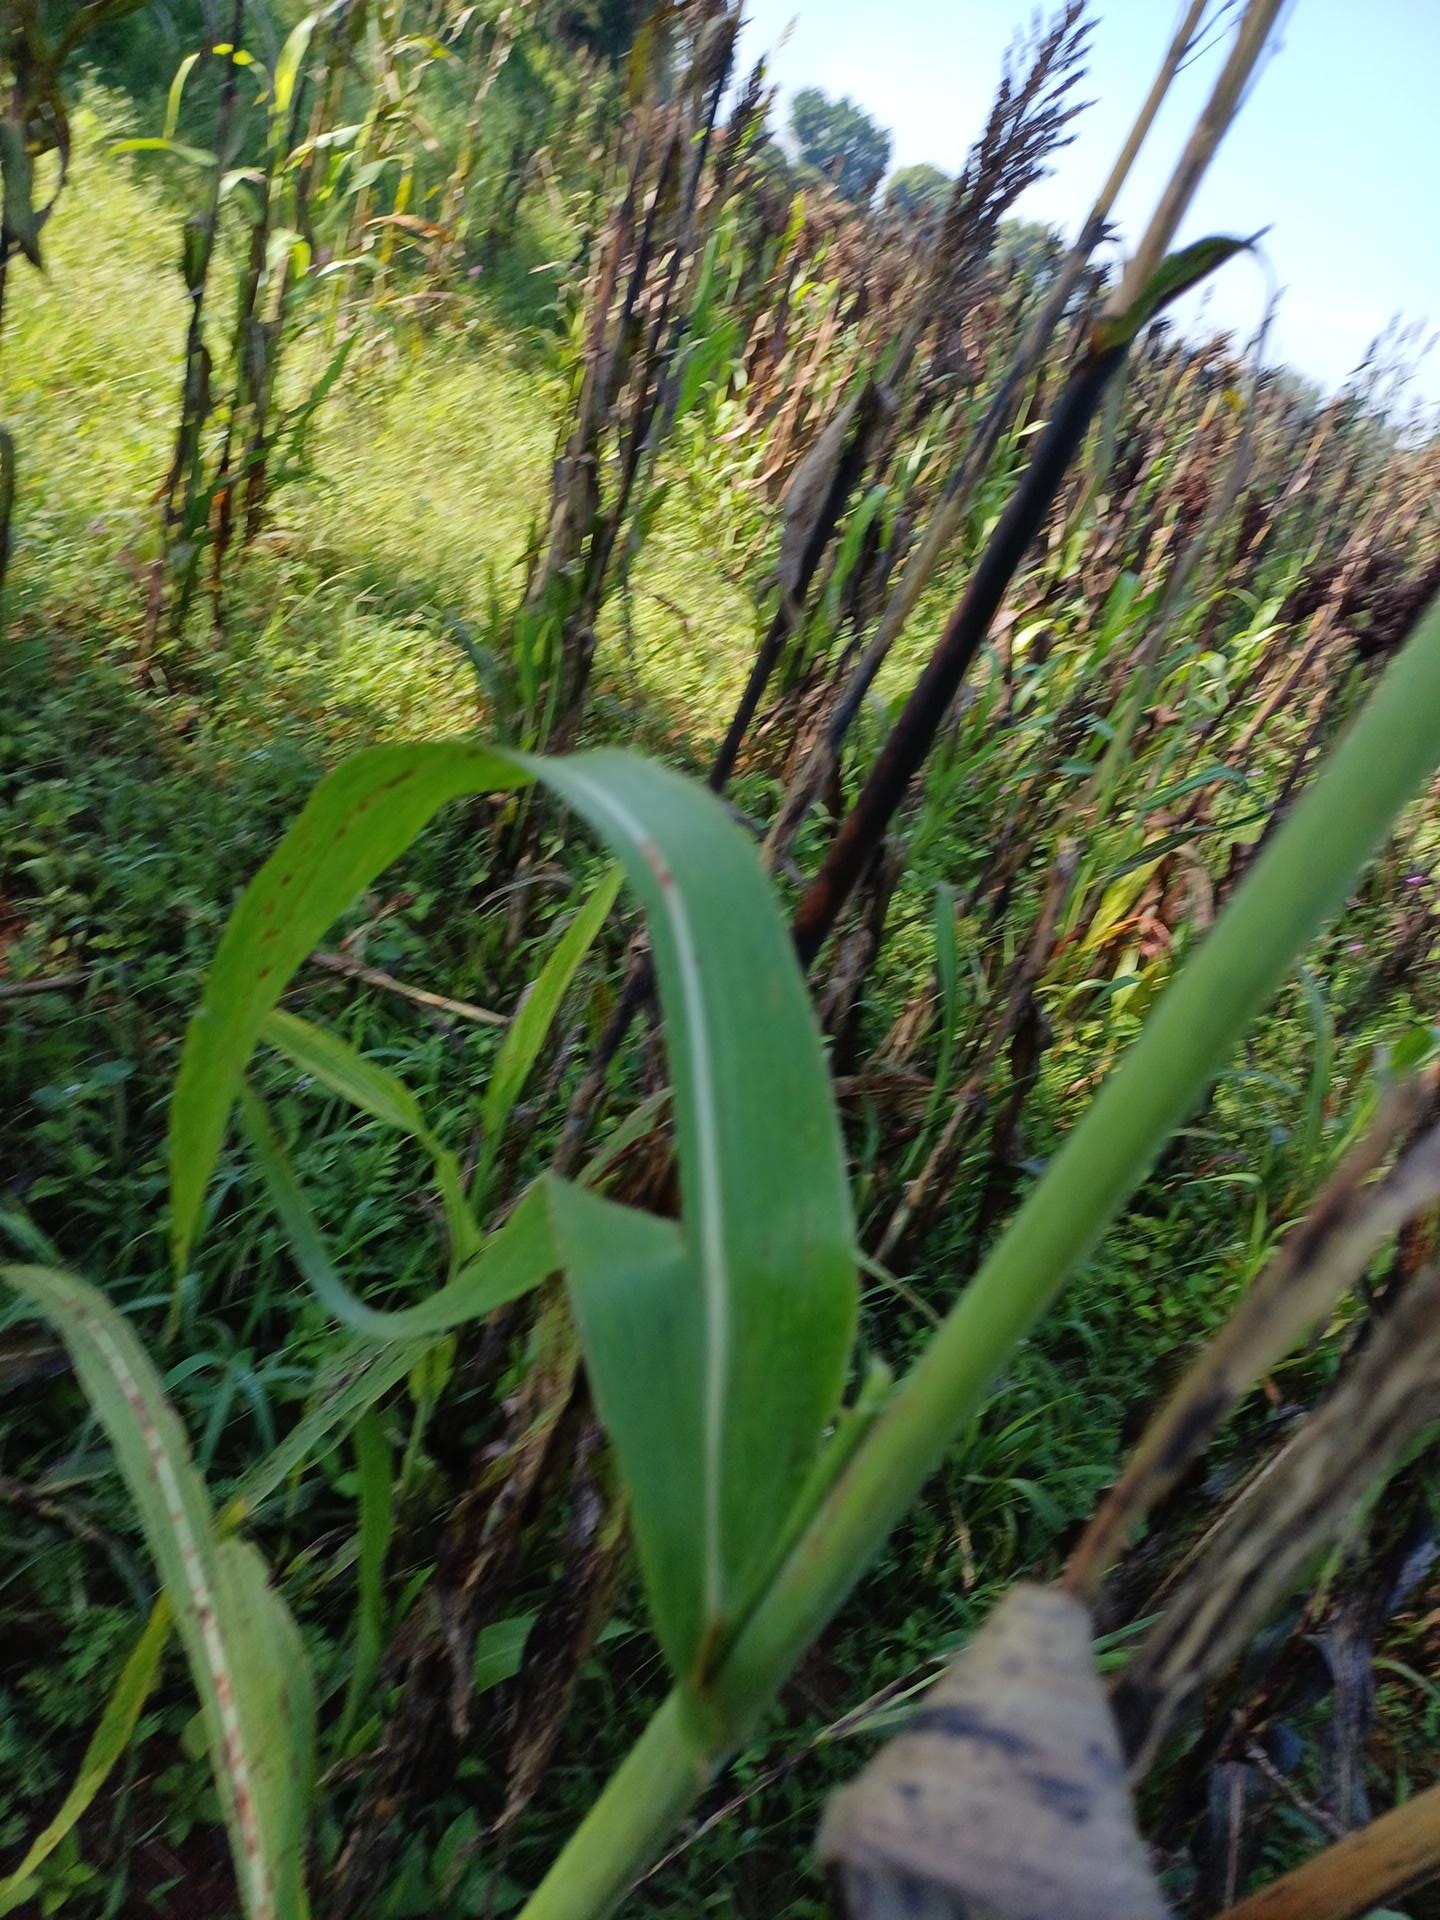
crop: sorghum
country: Kenya
